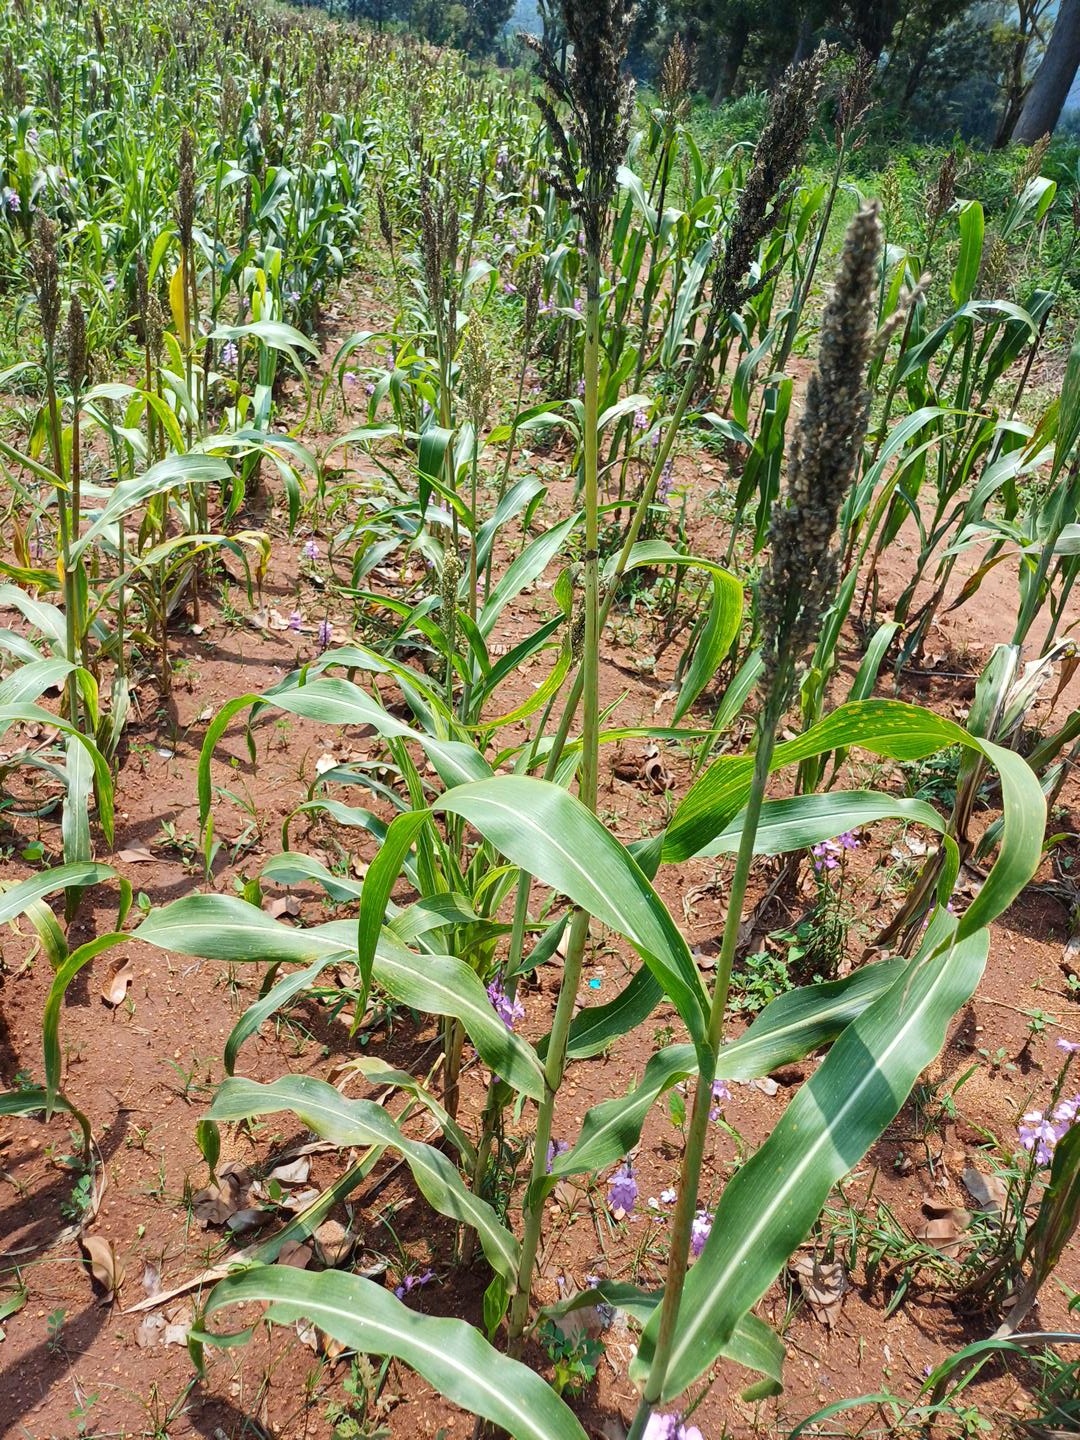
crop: sorghum
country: Kenya
